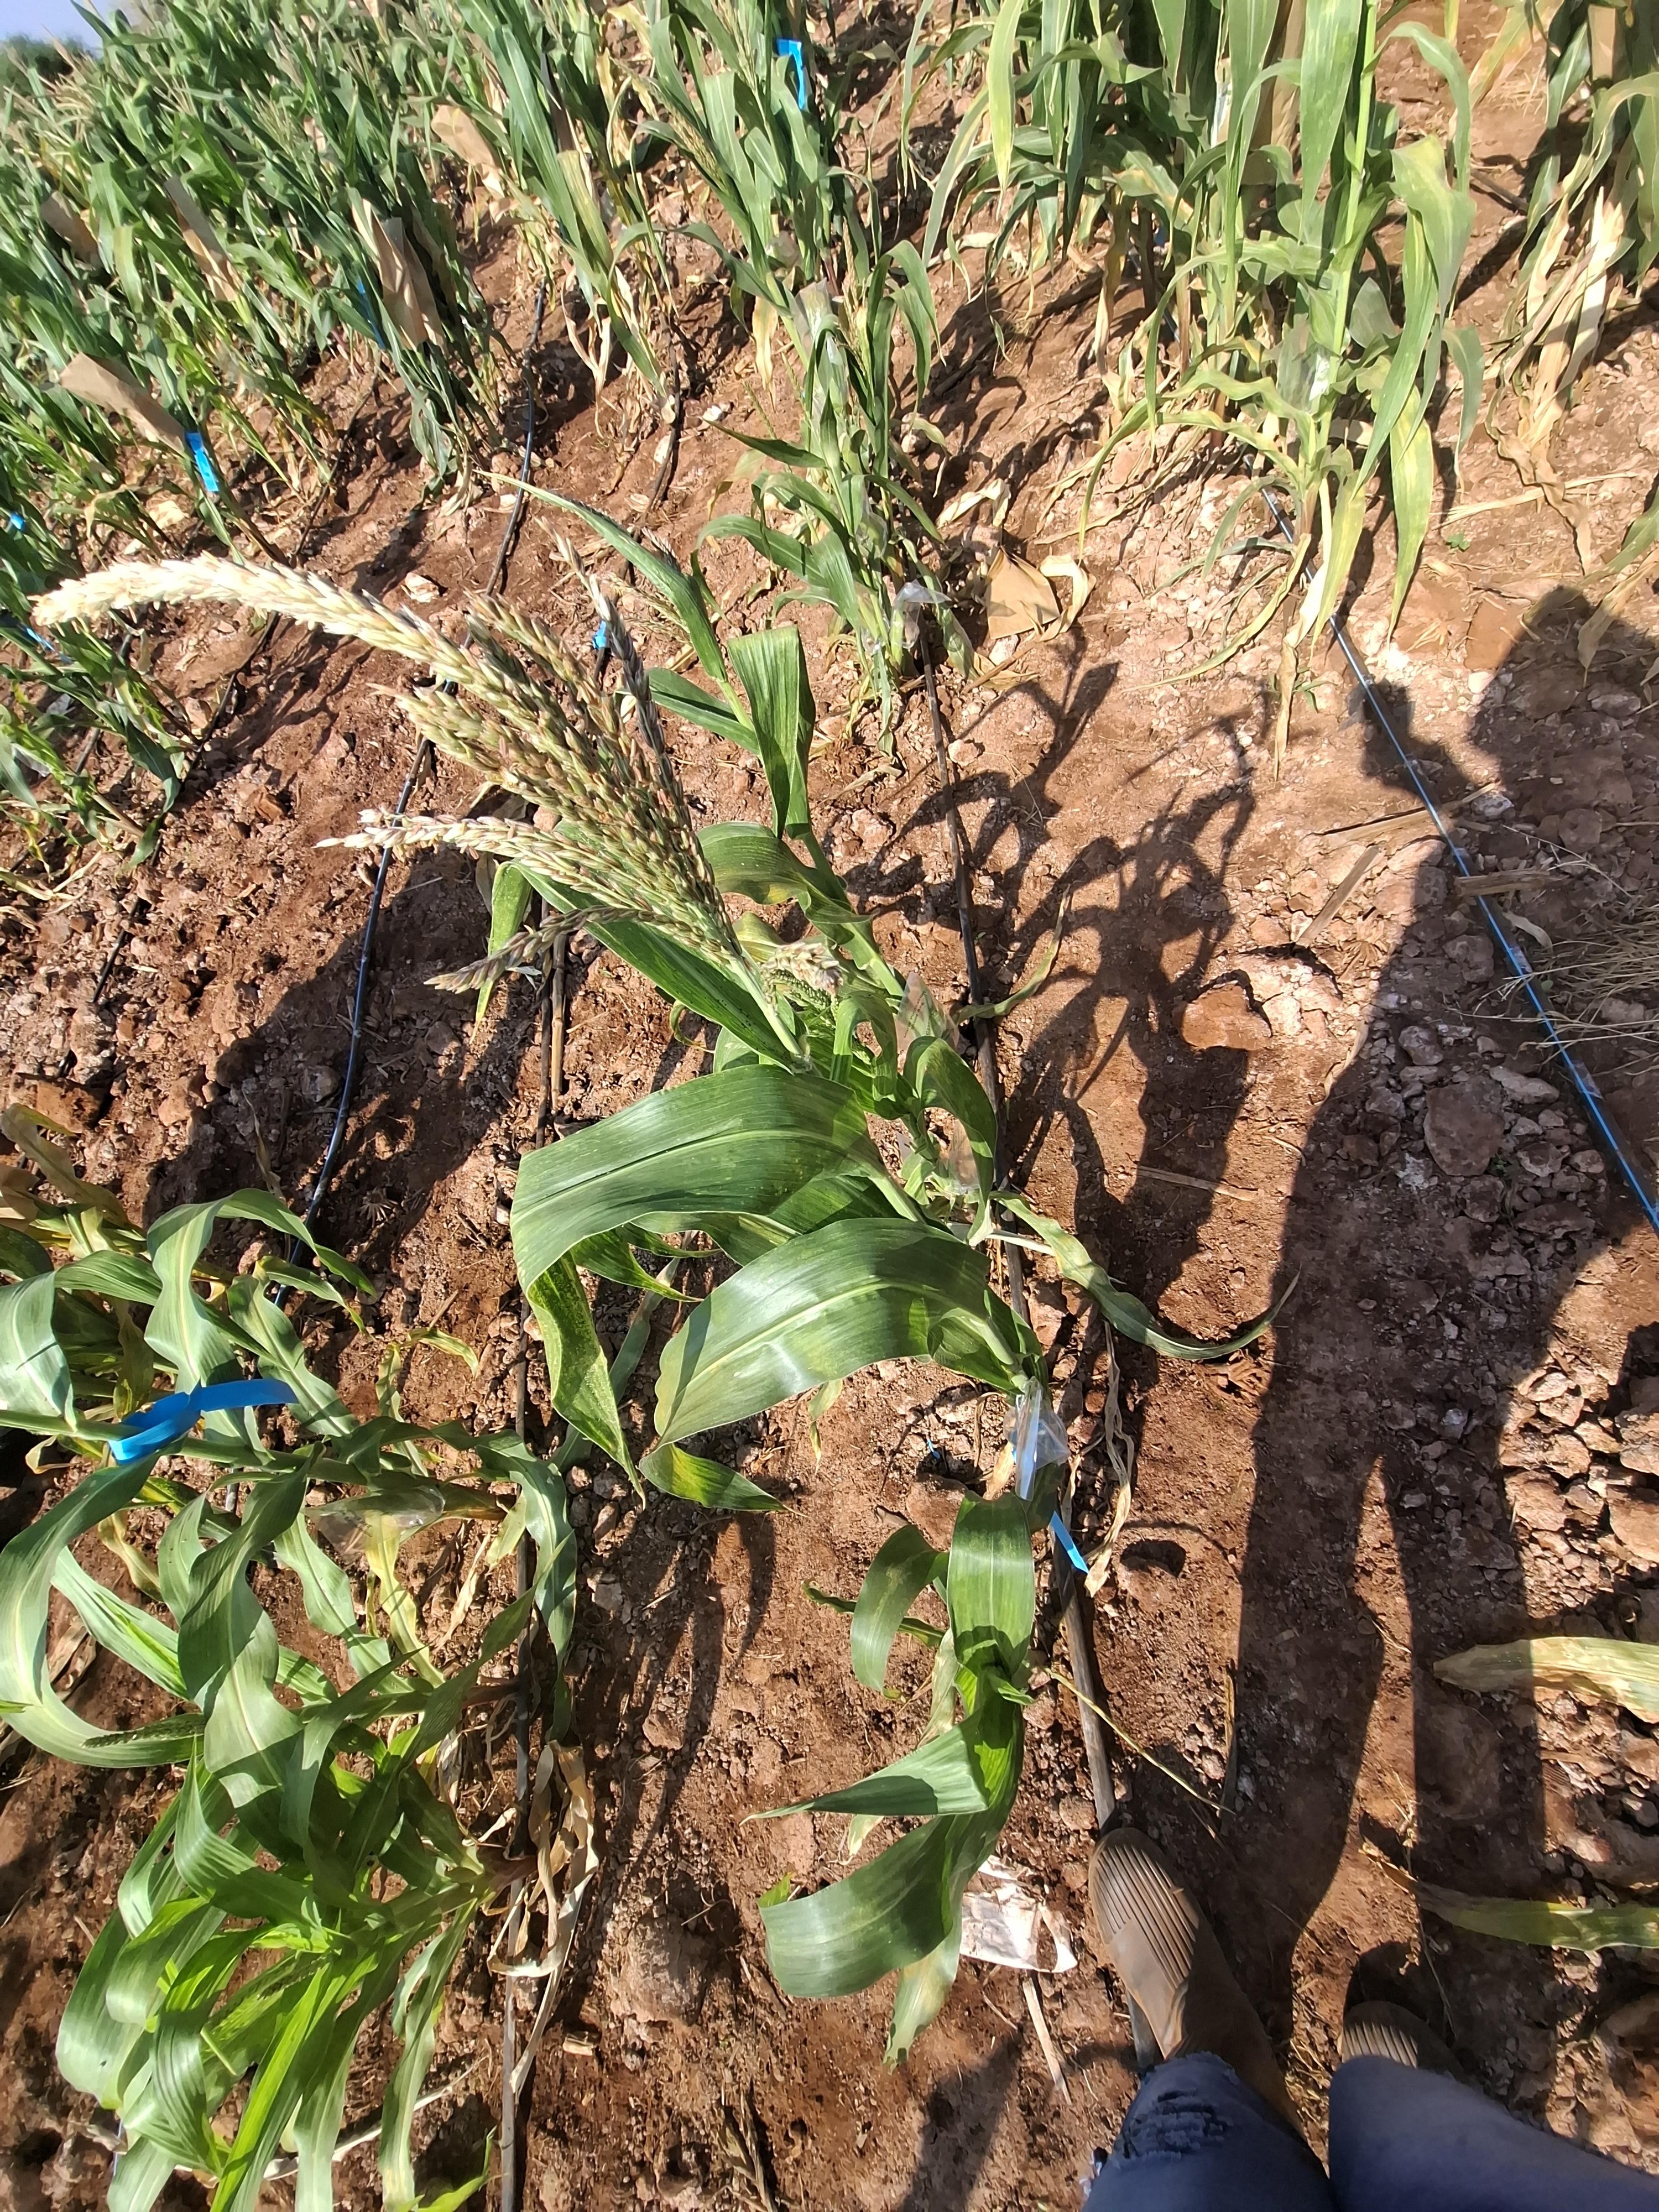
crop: maize
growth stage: flowering
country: Kenya
